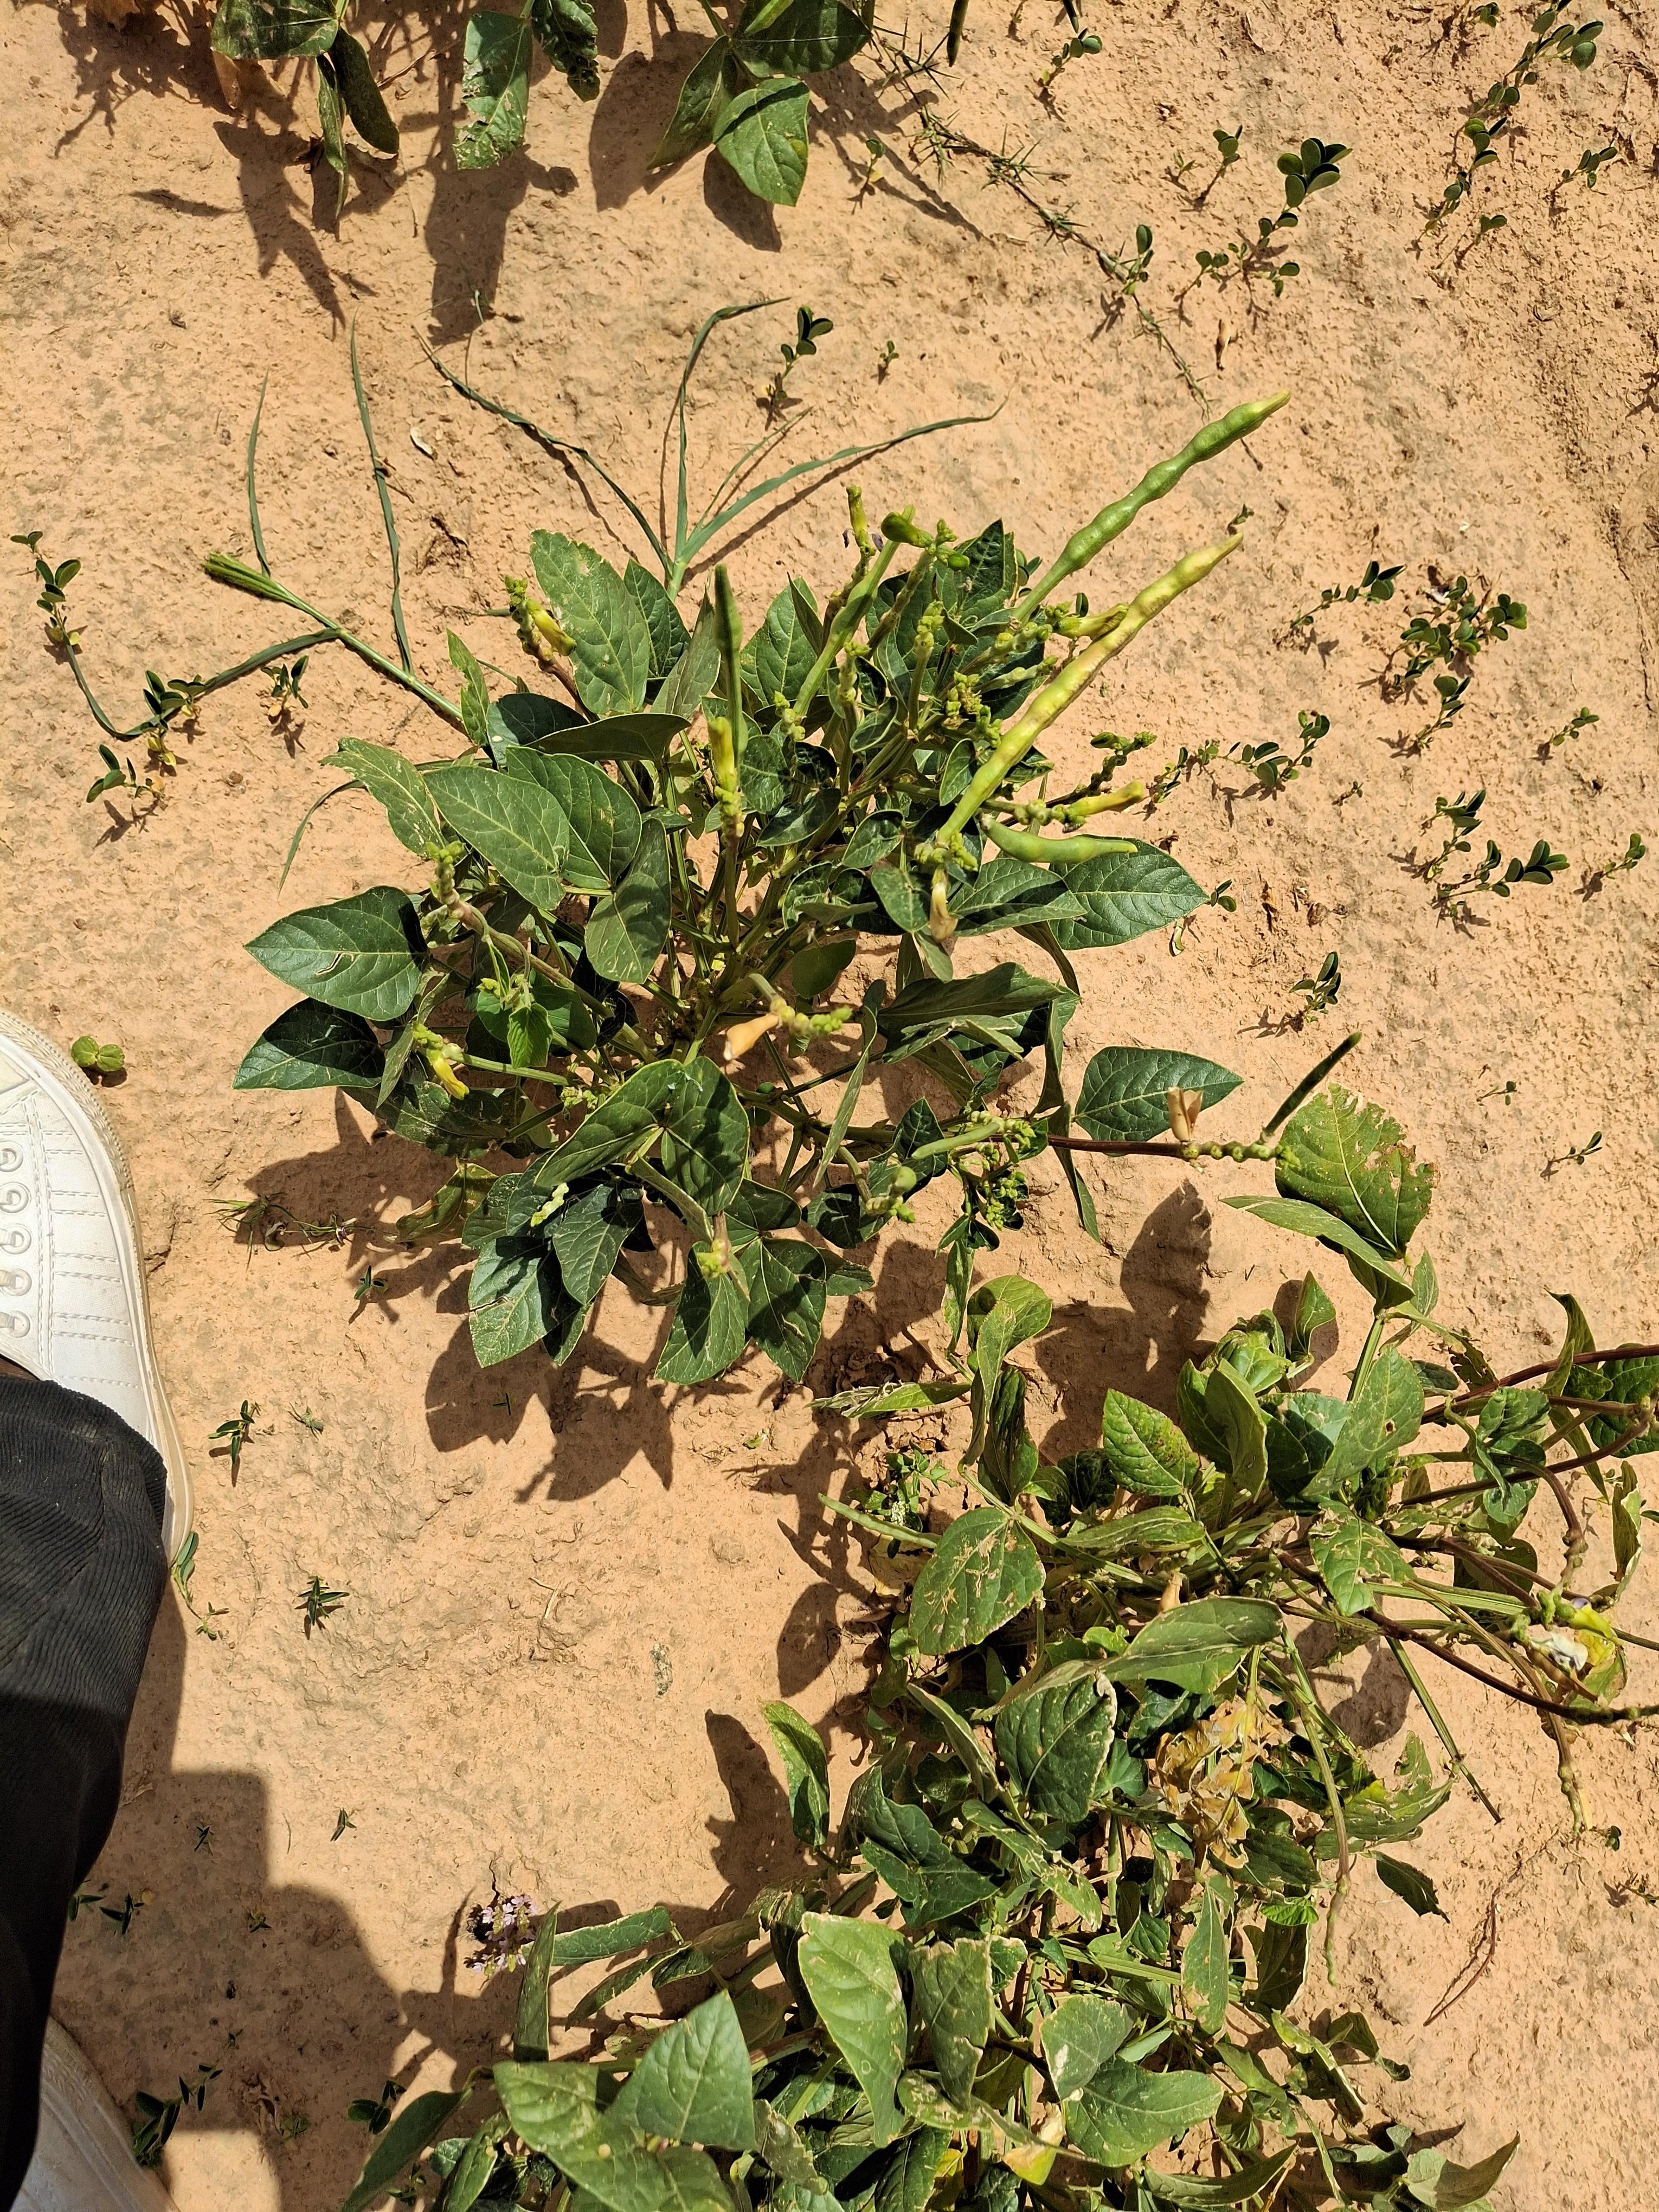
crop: cowpea
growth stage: harvest maturity
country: Nigeria
